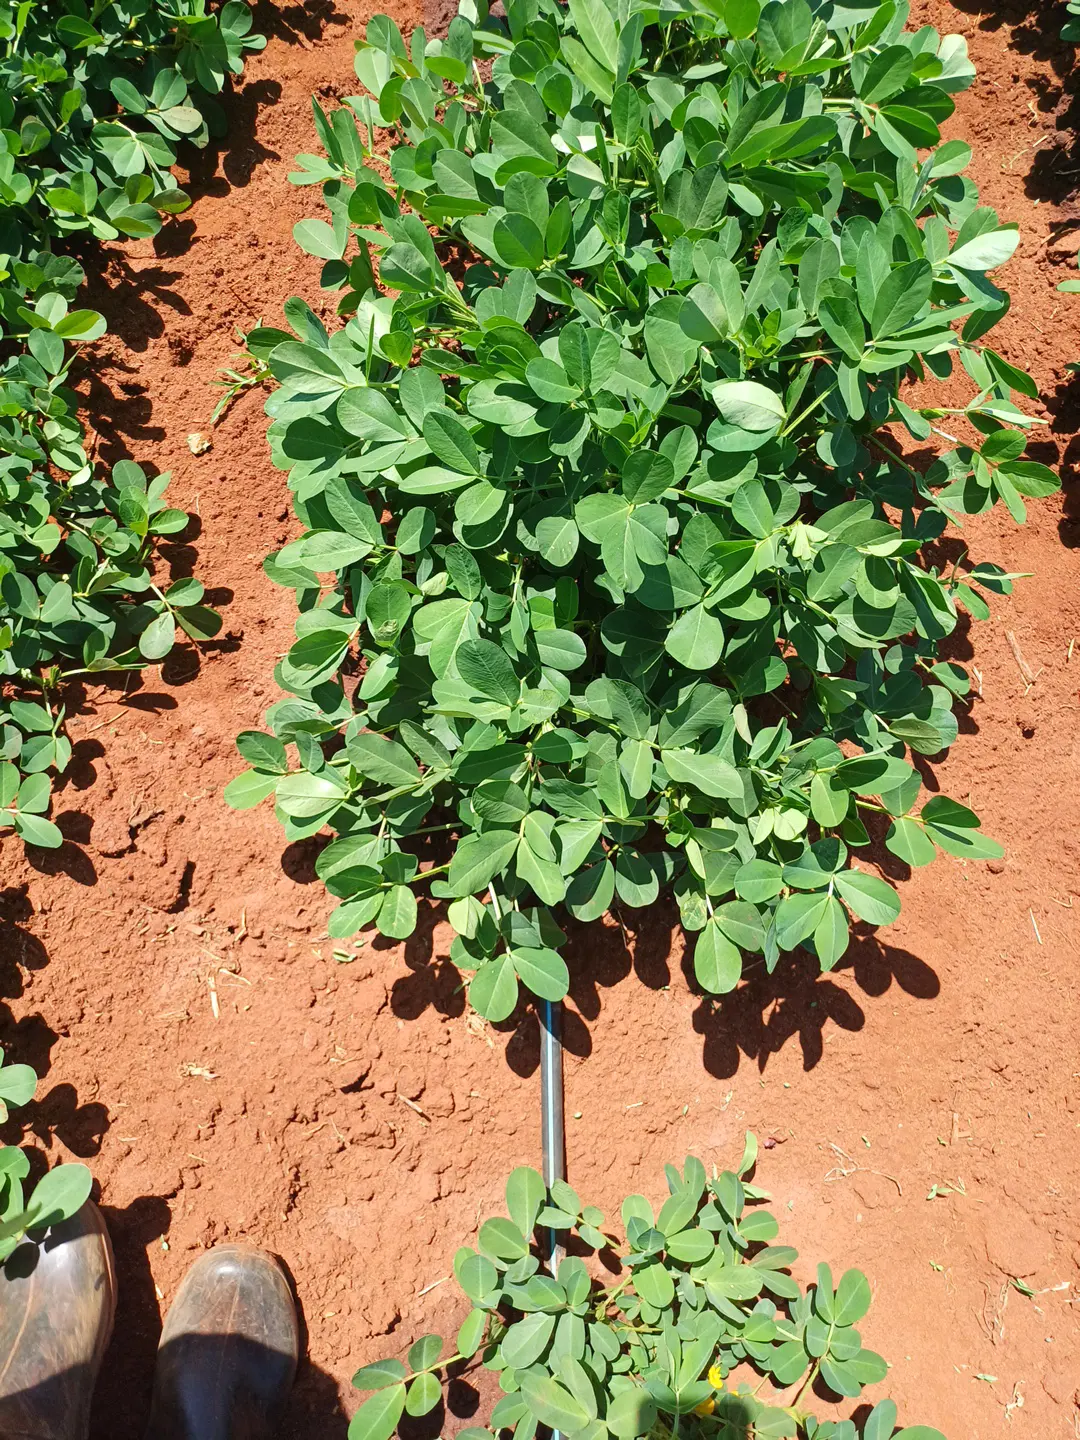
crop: groundnut
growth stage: flowering
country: Kenya
